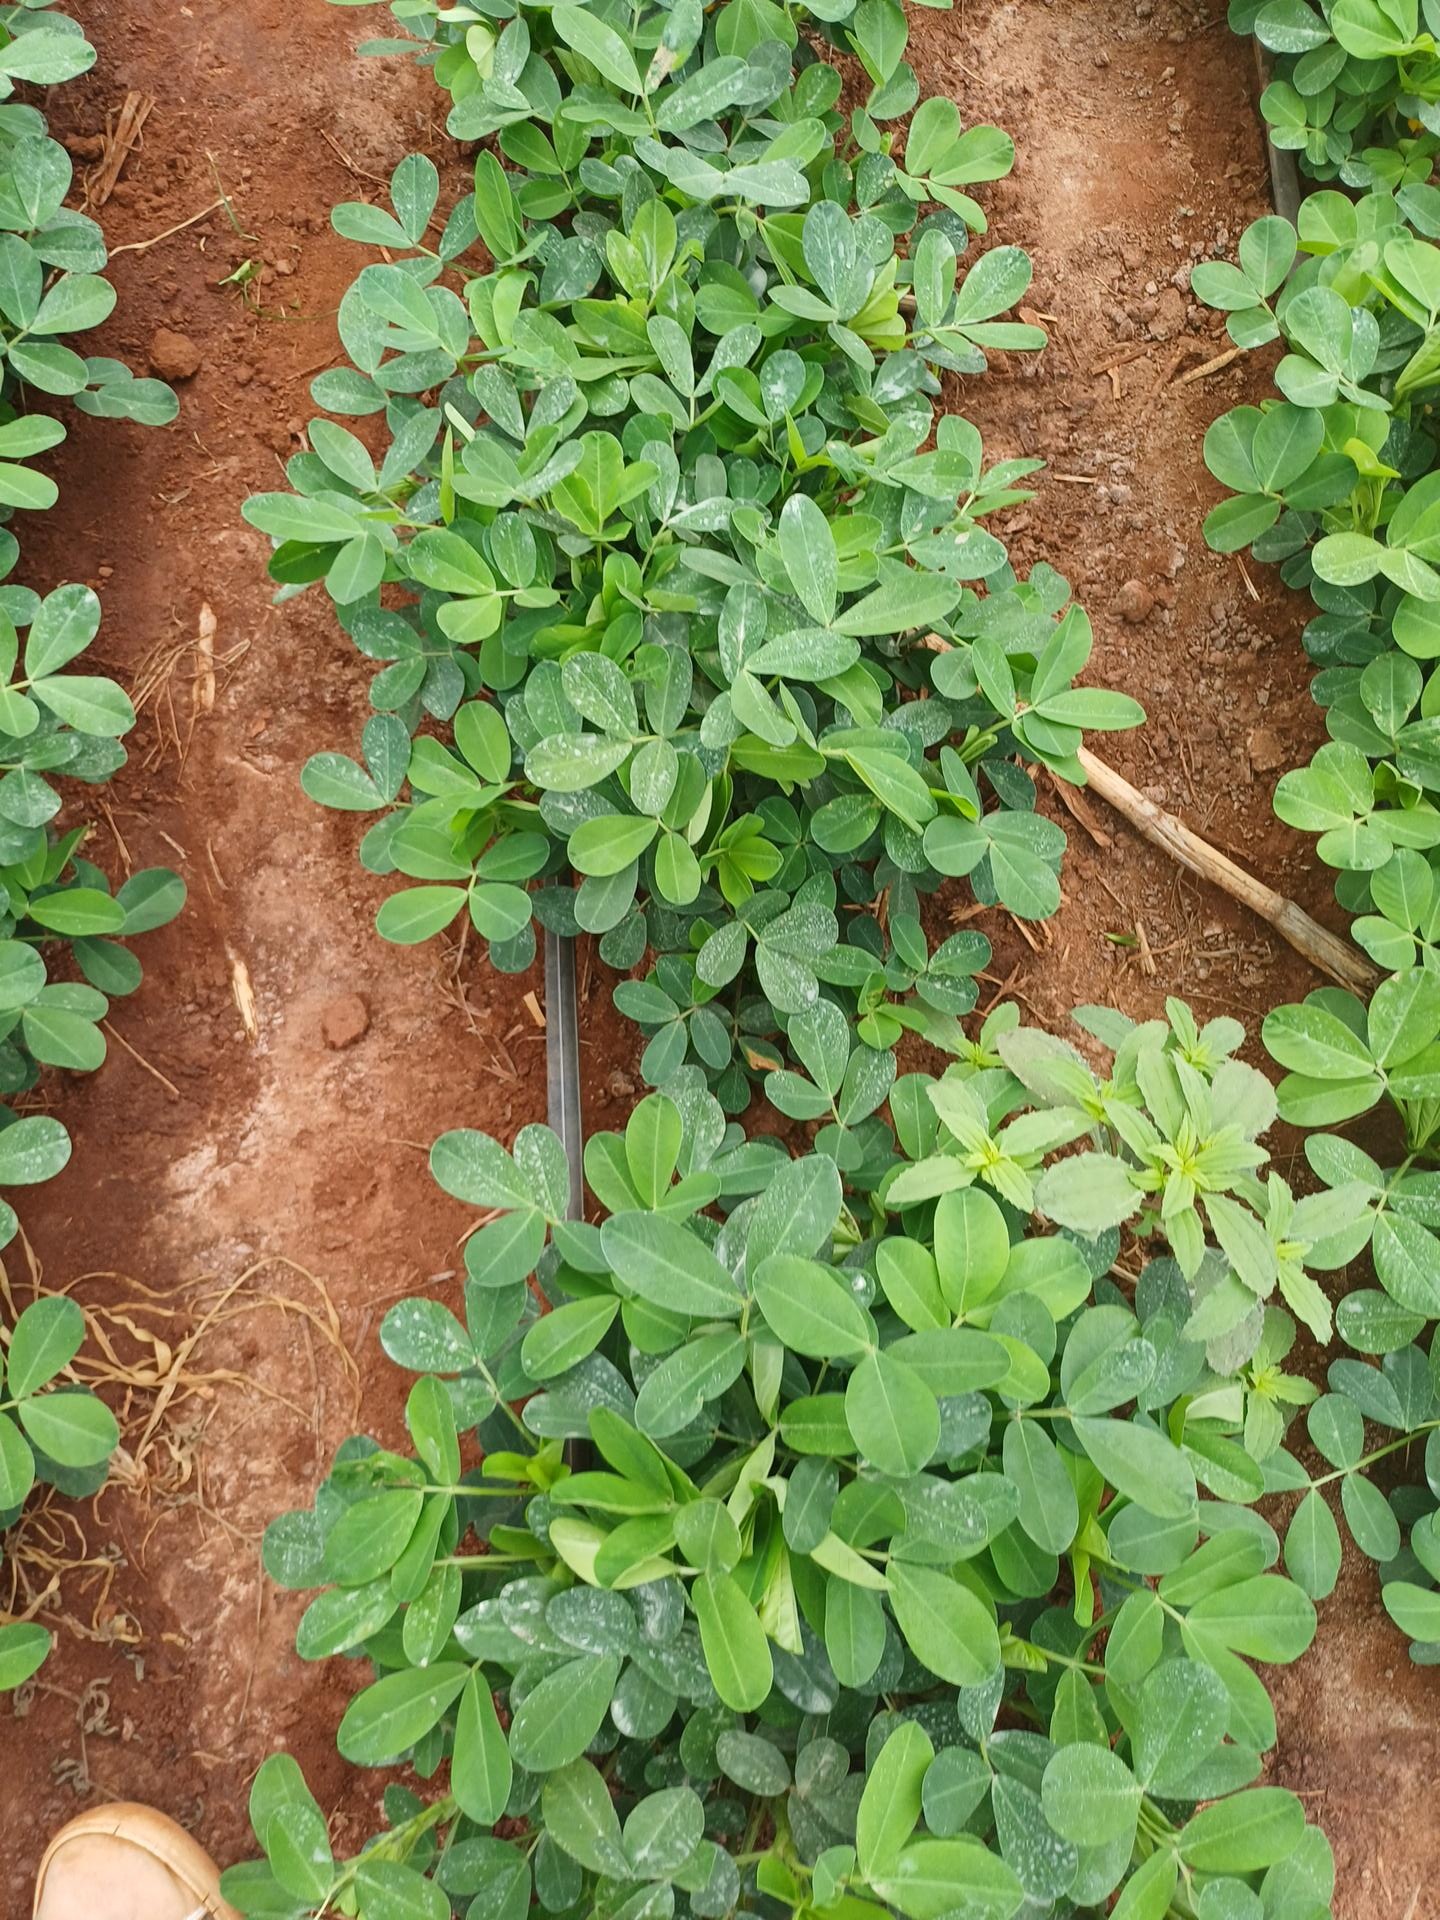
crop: groundnut
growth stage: flowering
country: Kenya
